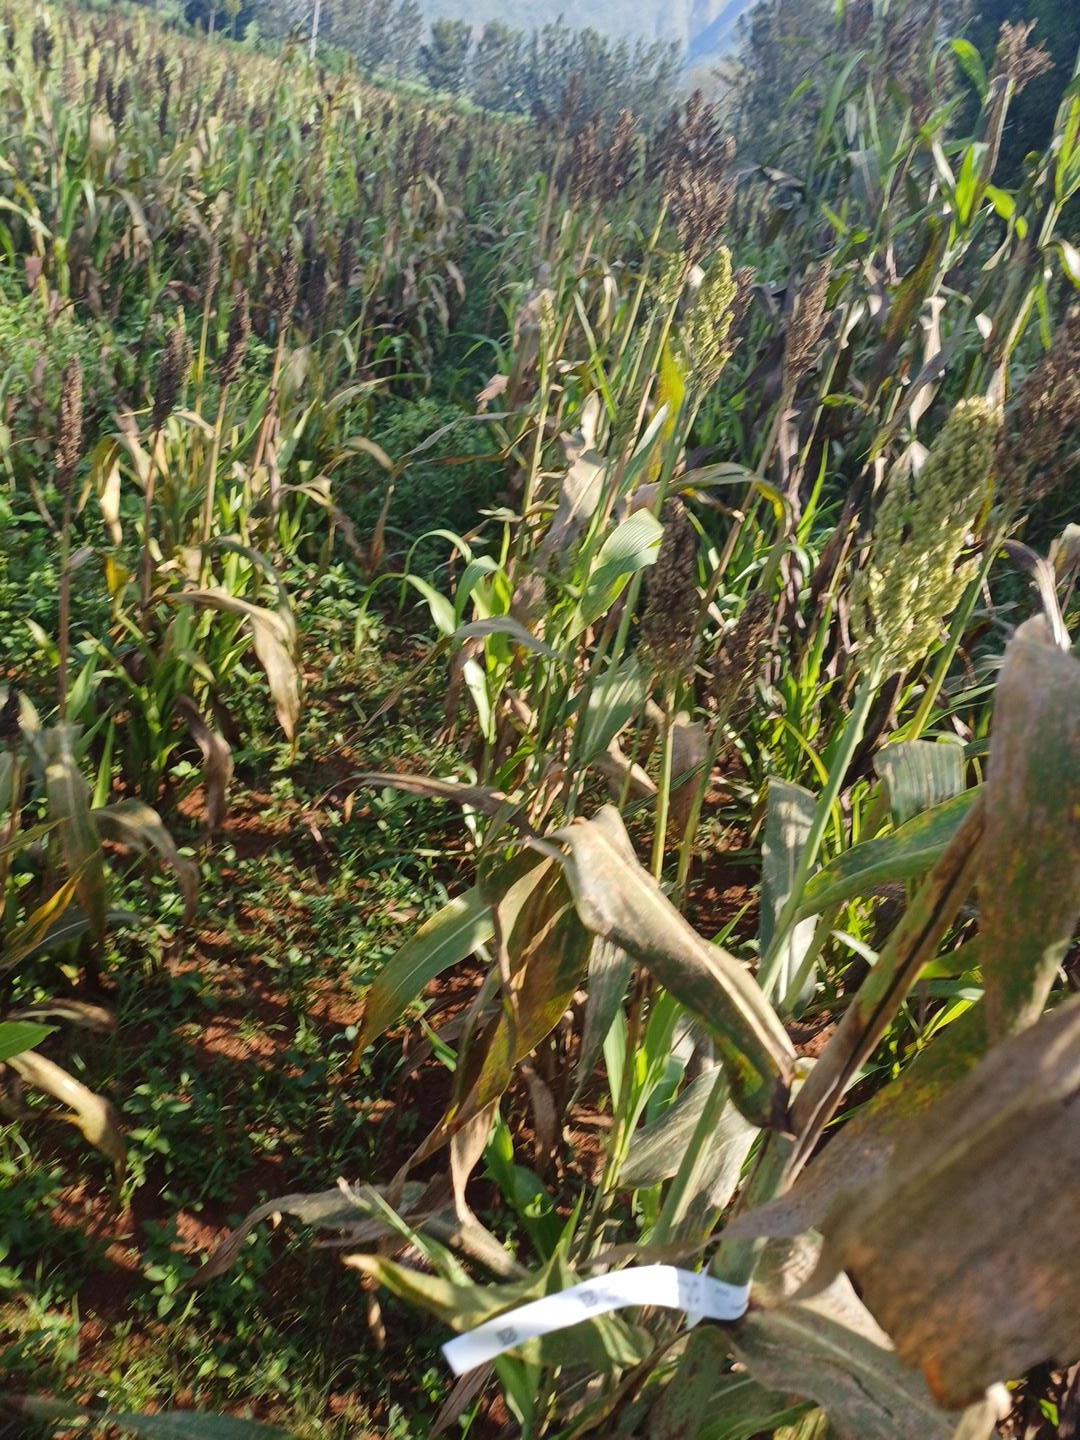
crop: sorghum
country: Kenya
